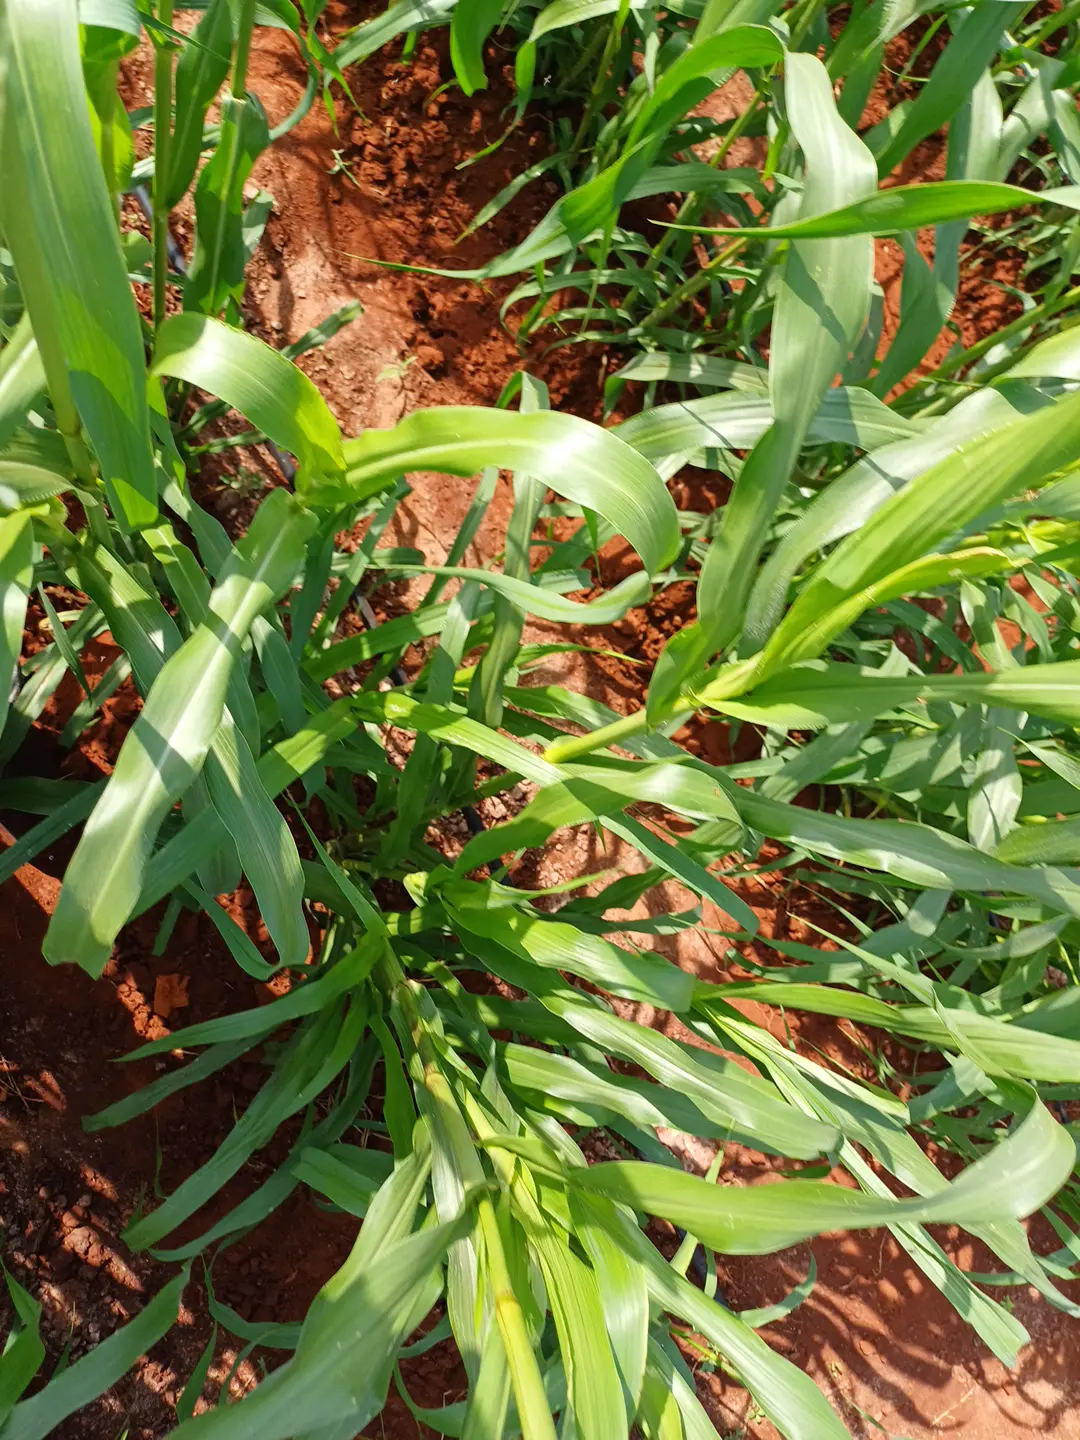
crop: pearl millet
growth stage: flowering
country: Kenya
